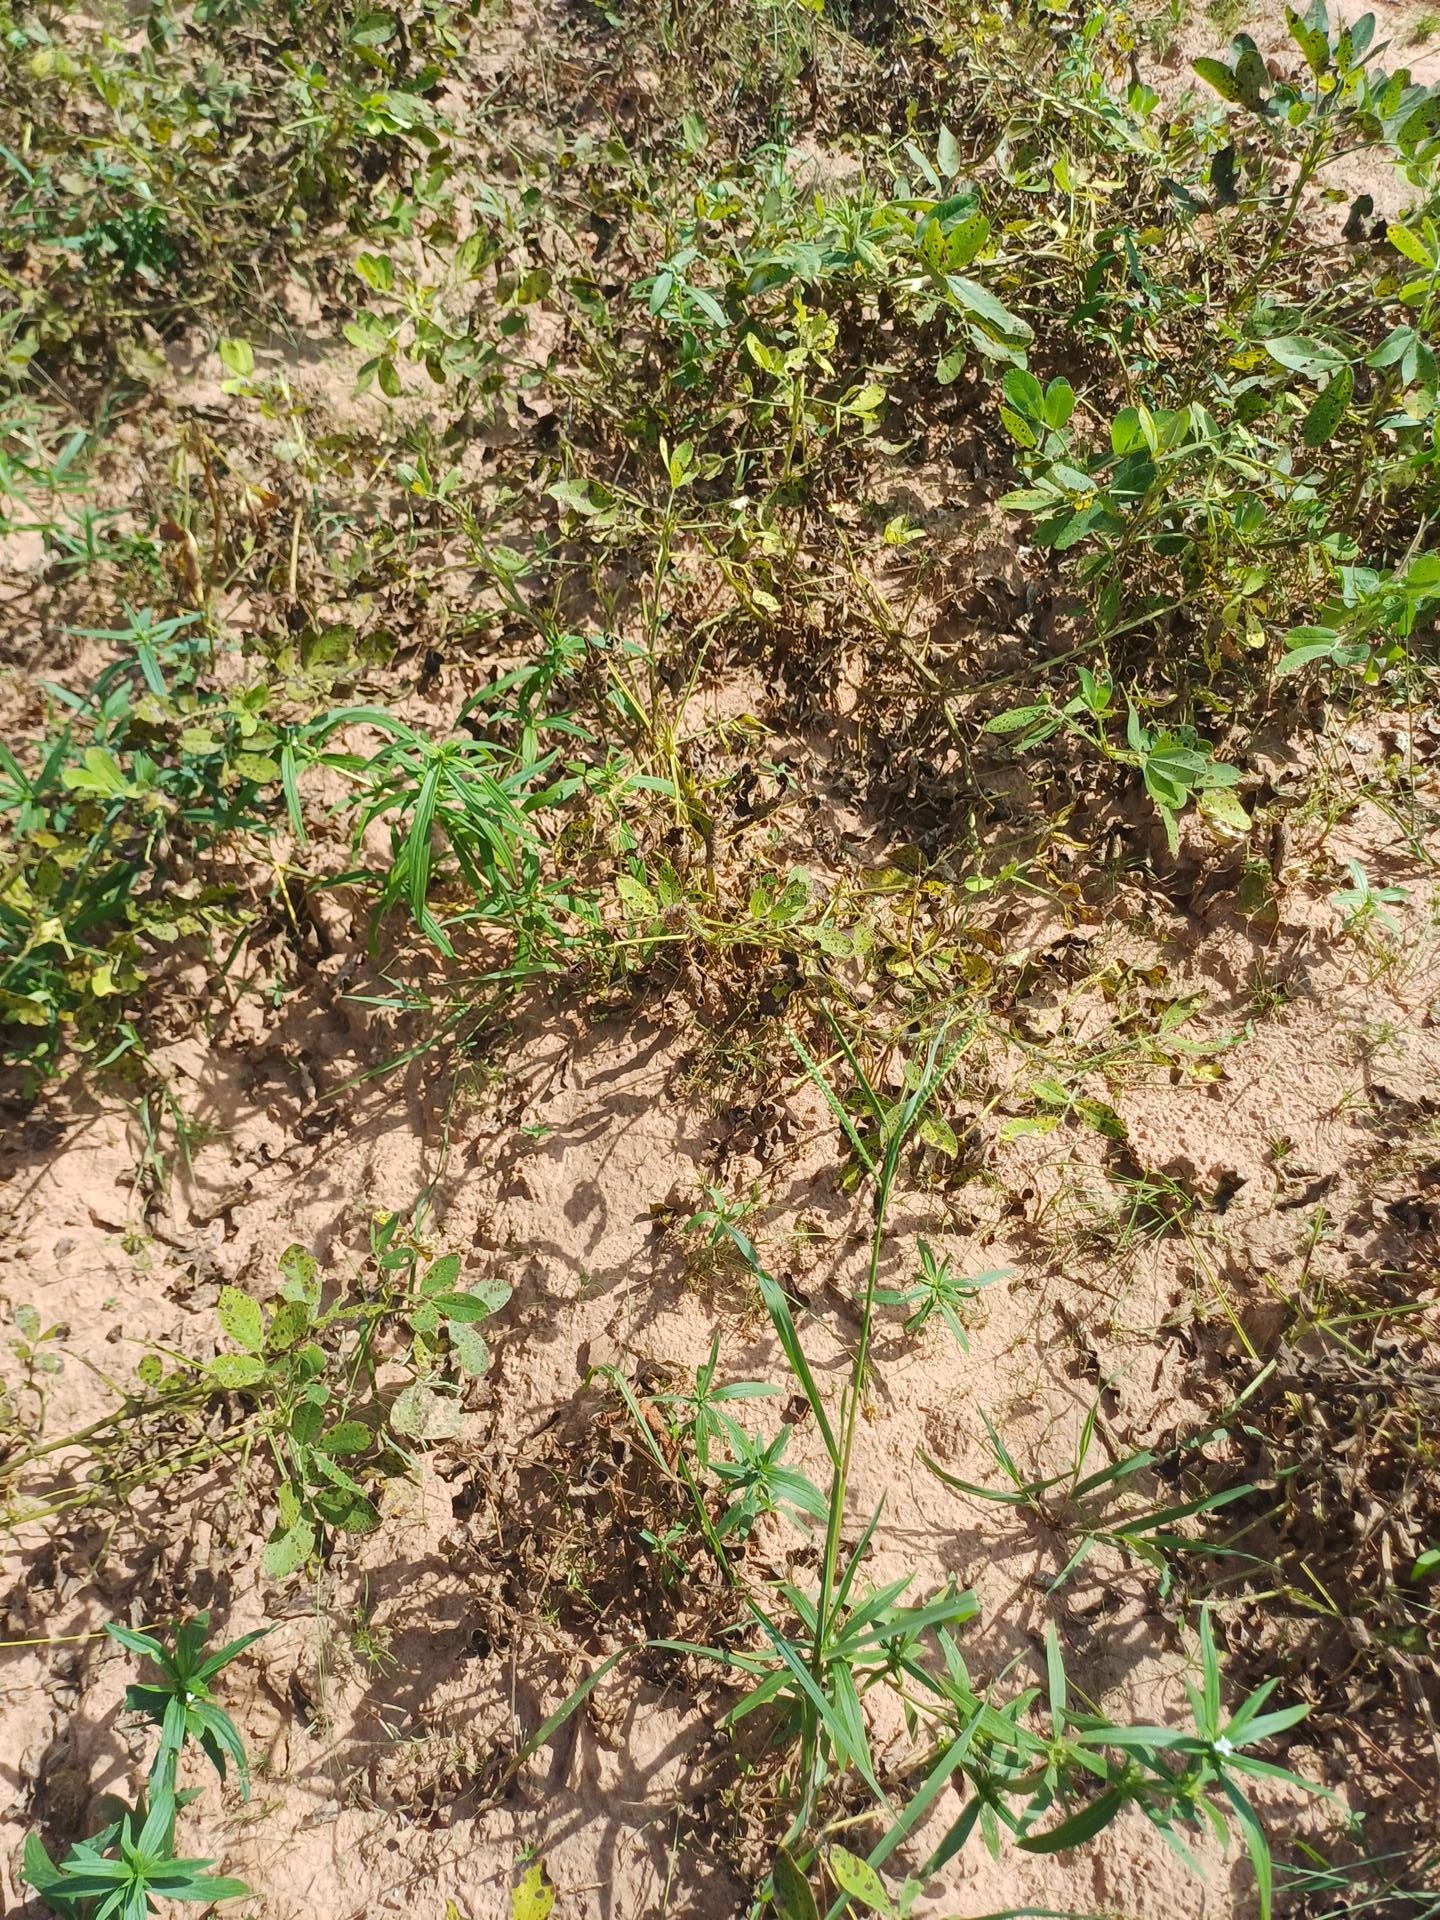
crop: groundnut
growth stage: flowering
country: Senegal
